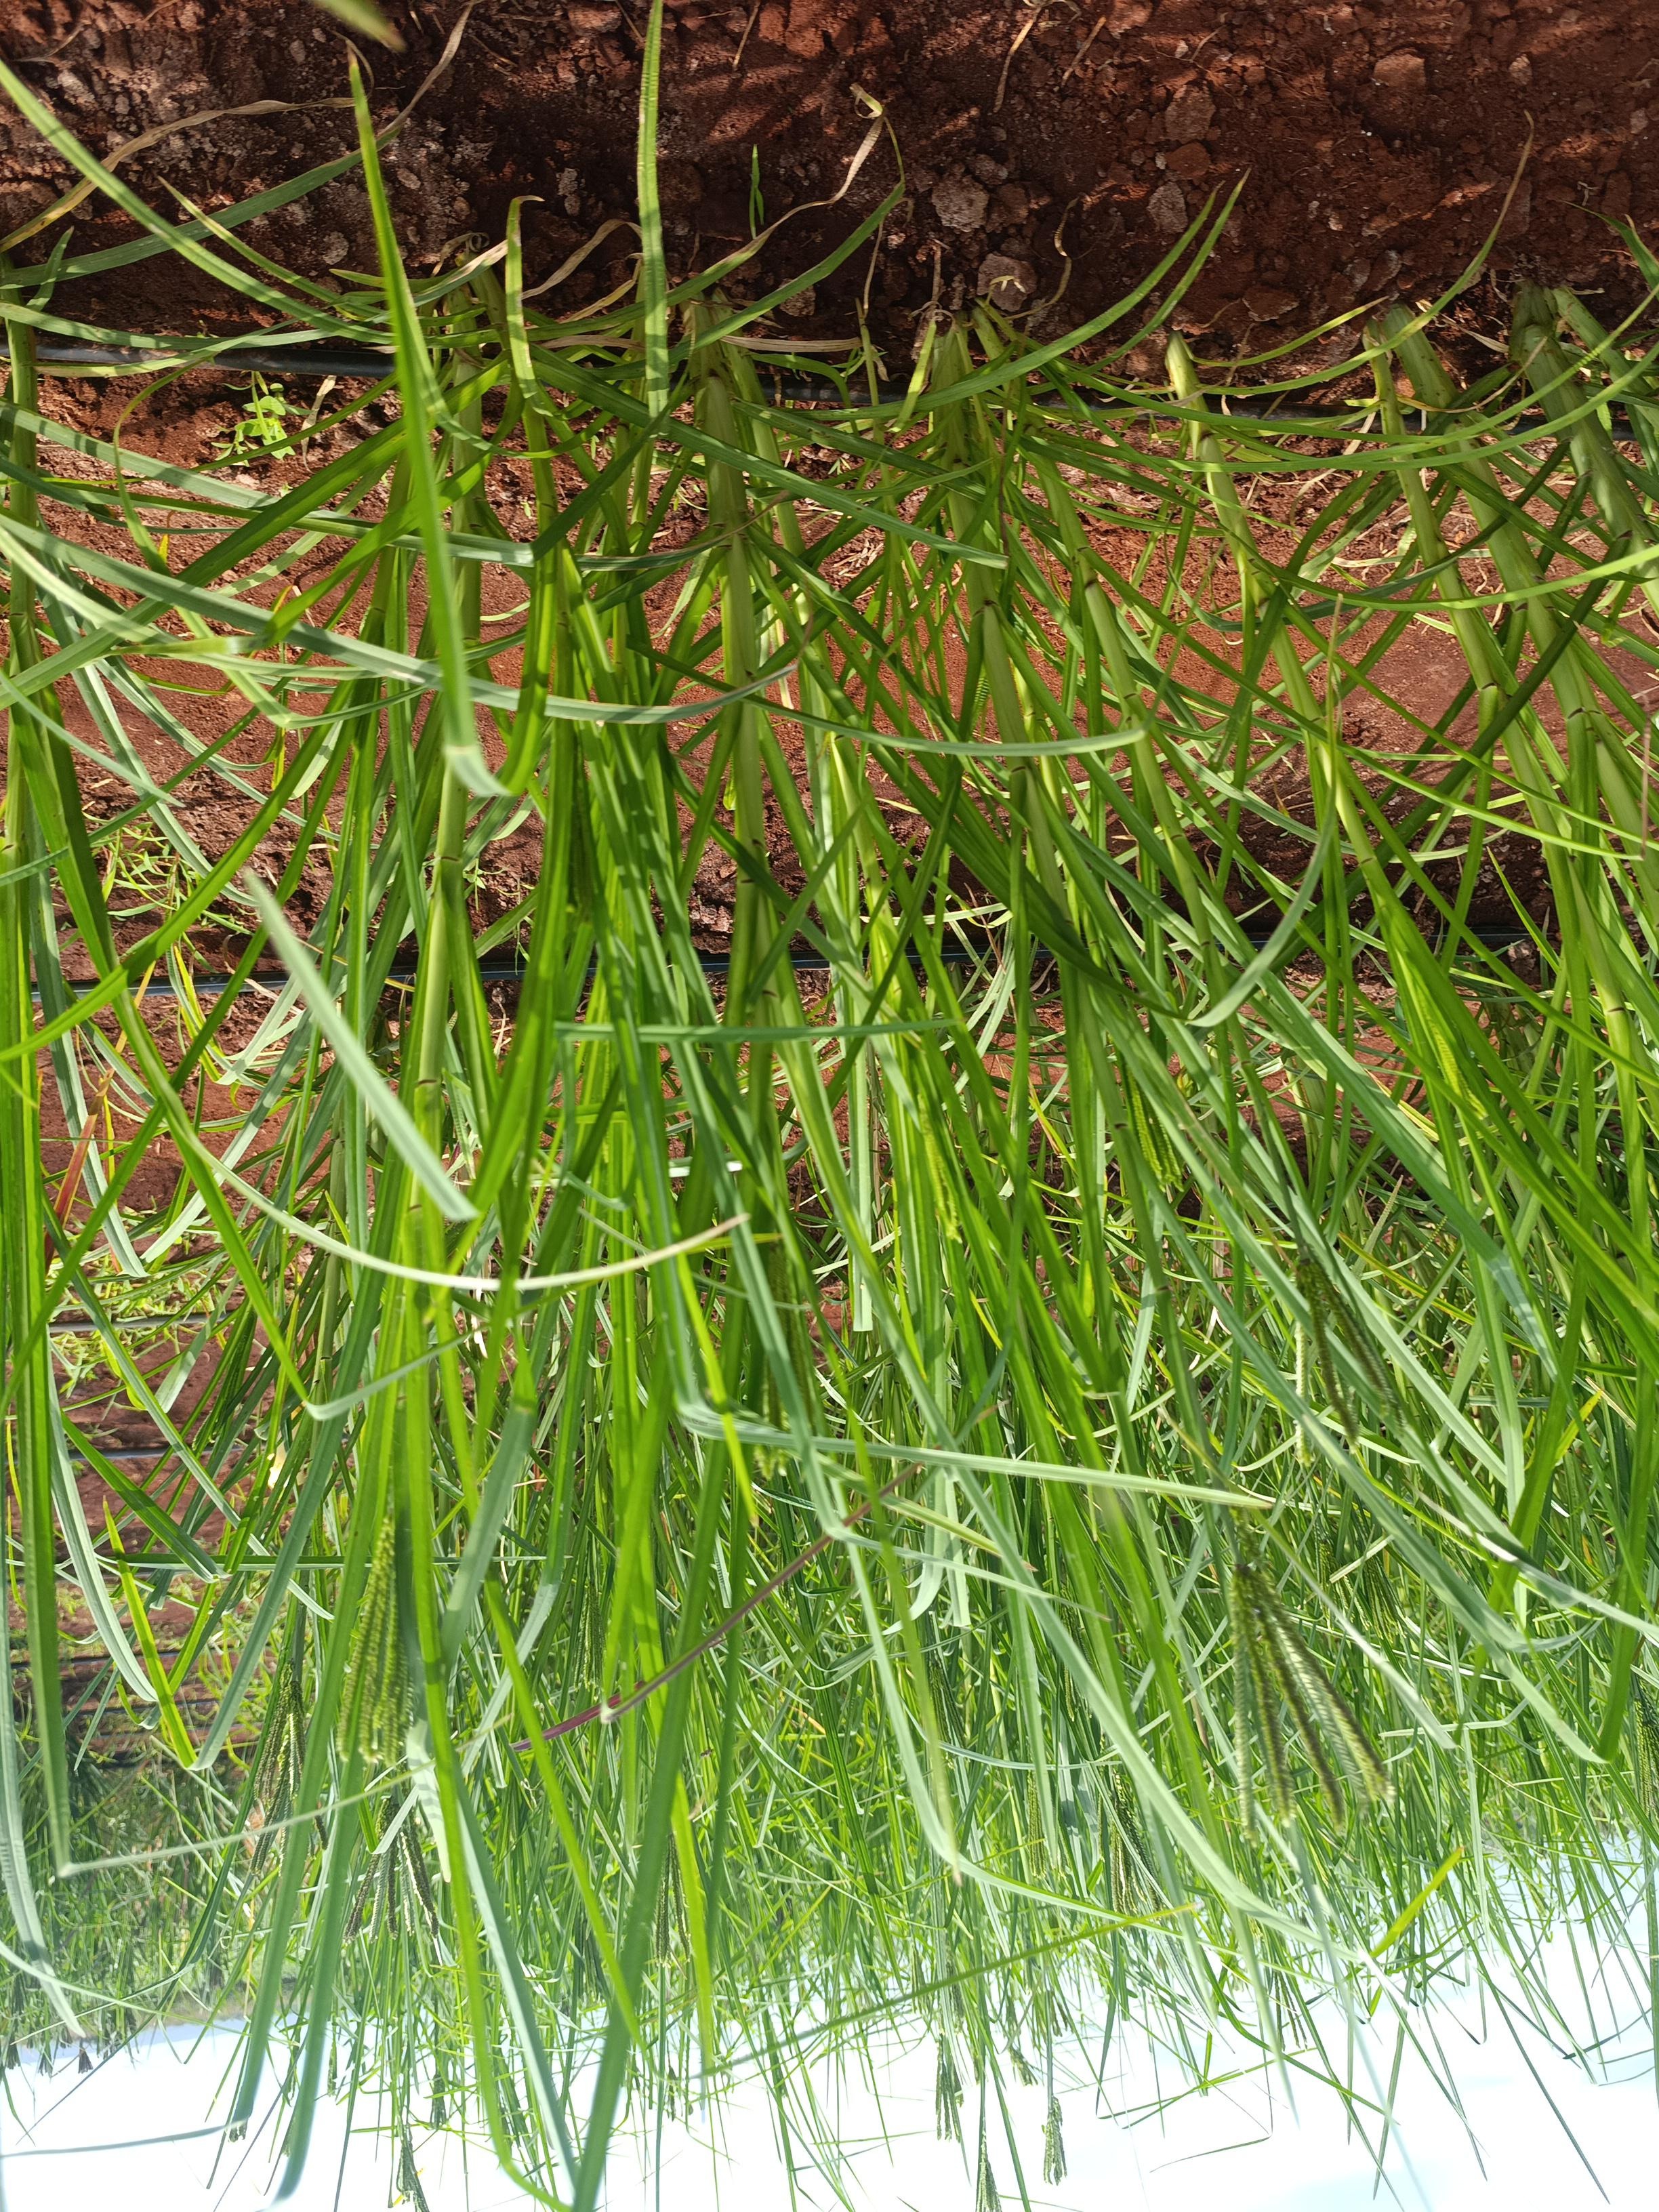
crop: finger millet
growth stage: flowering
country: Kenya
